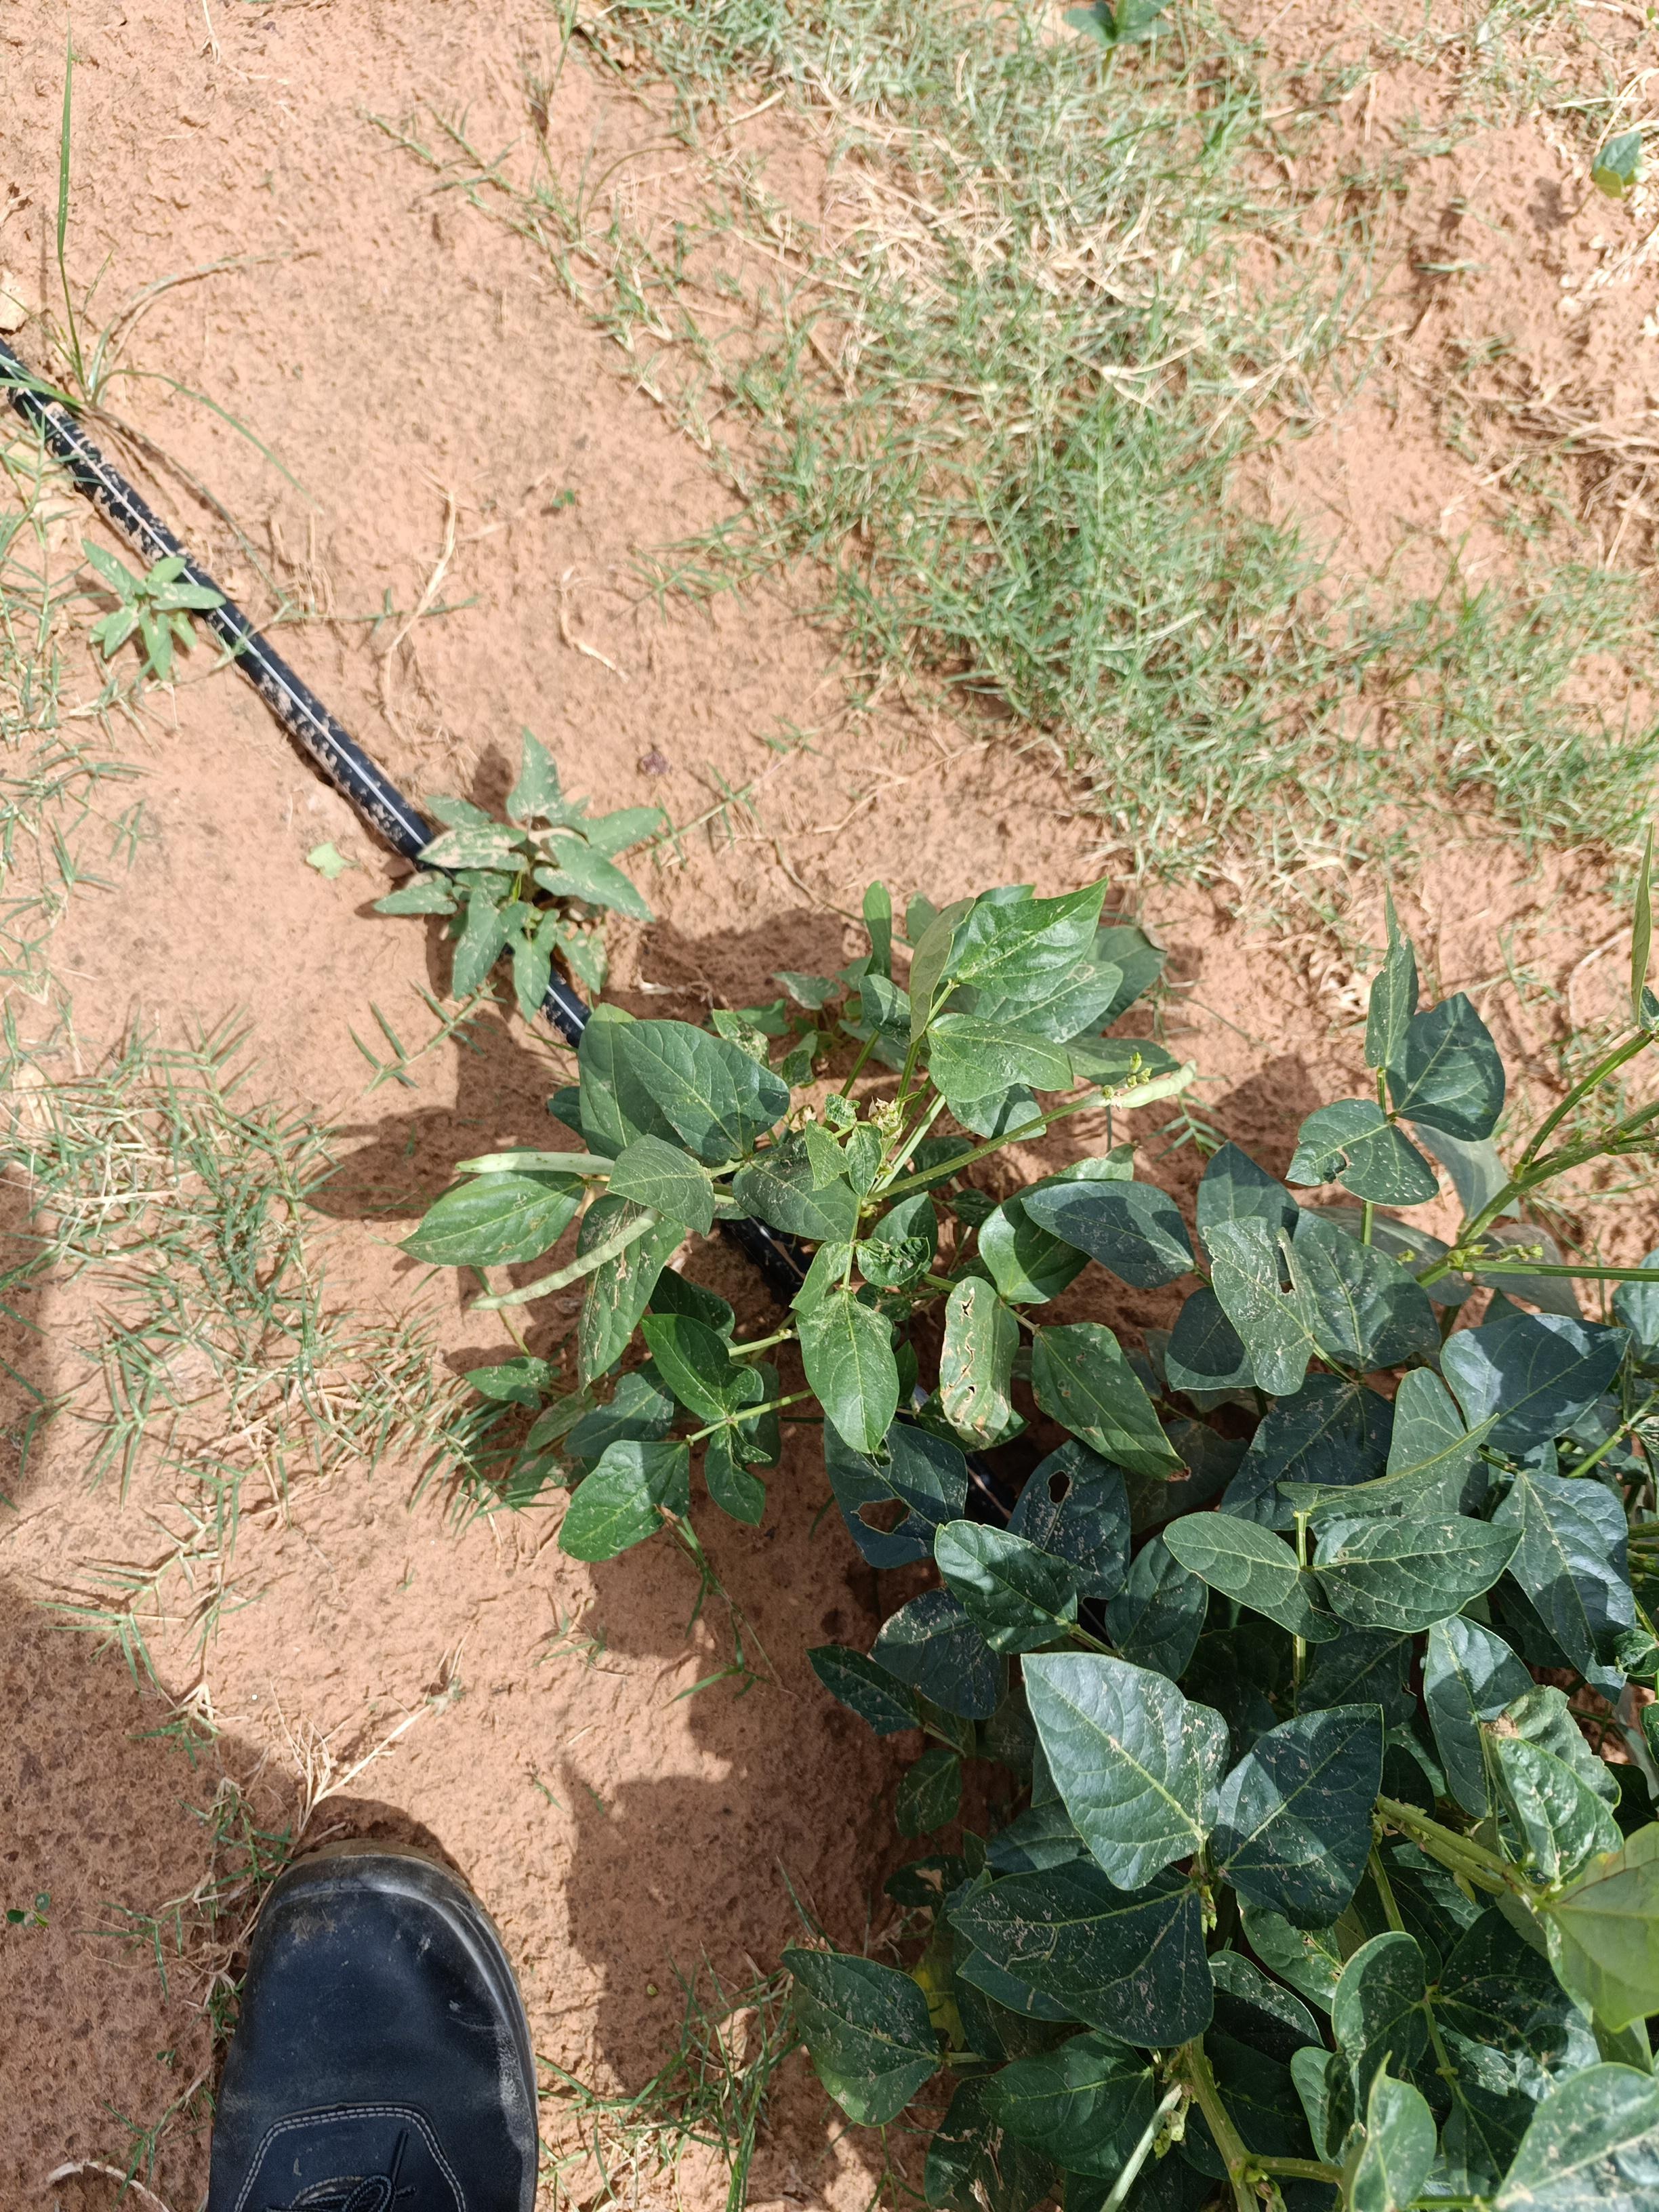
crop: cowpea
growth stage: development pod
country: Nigeria
